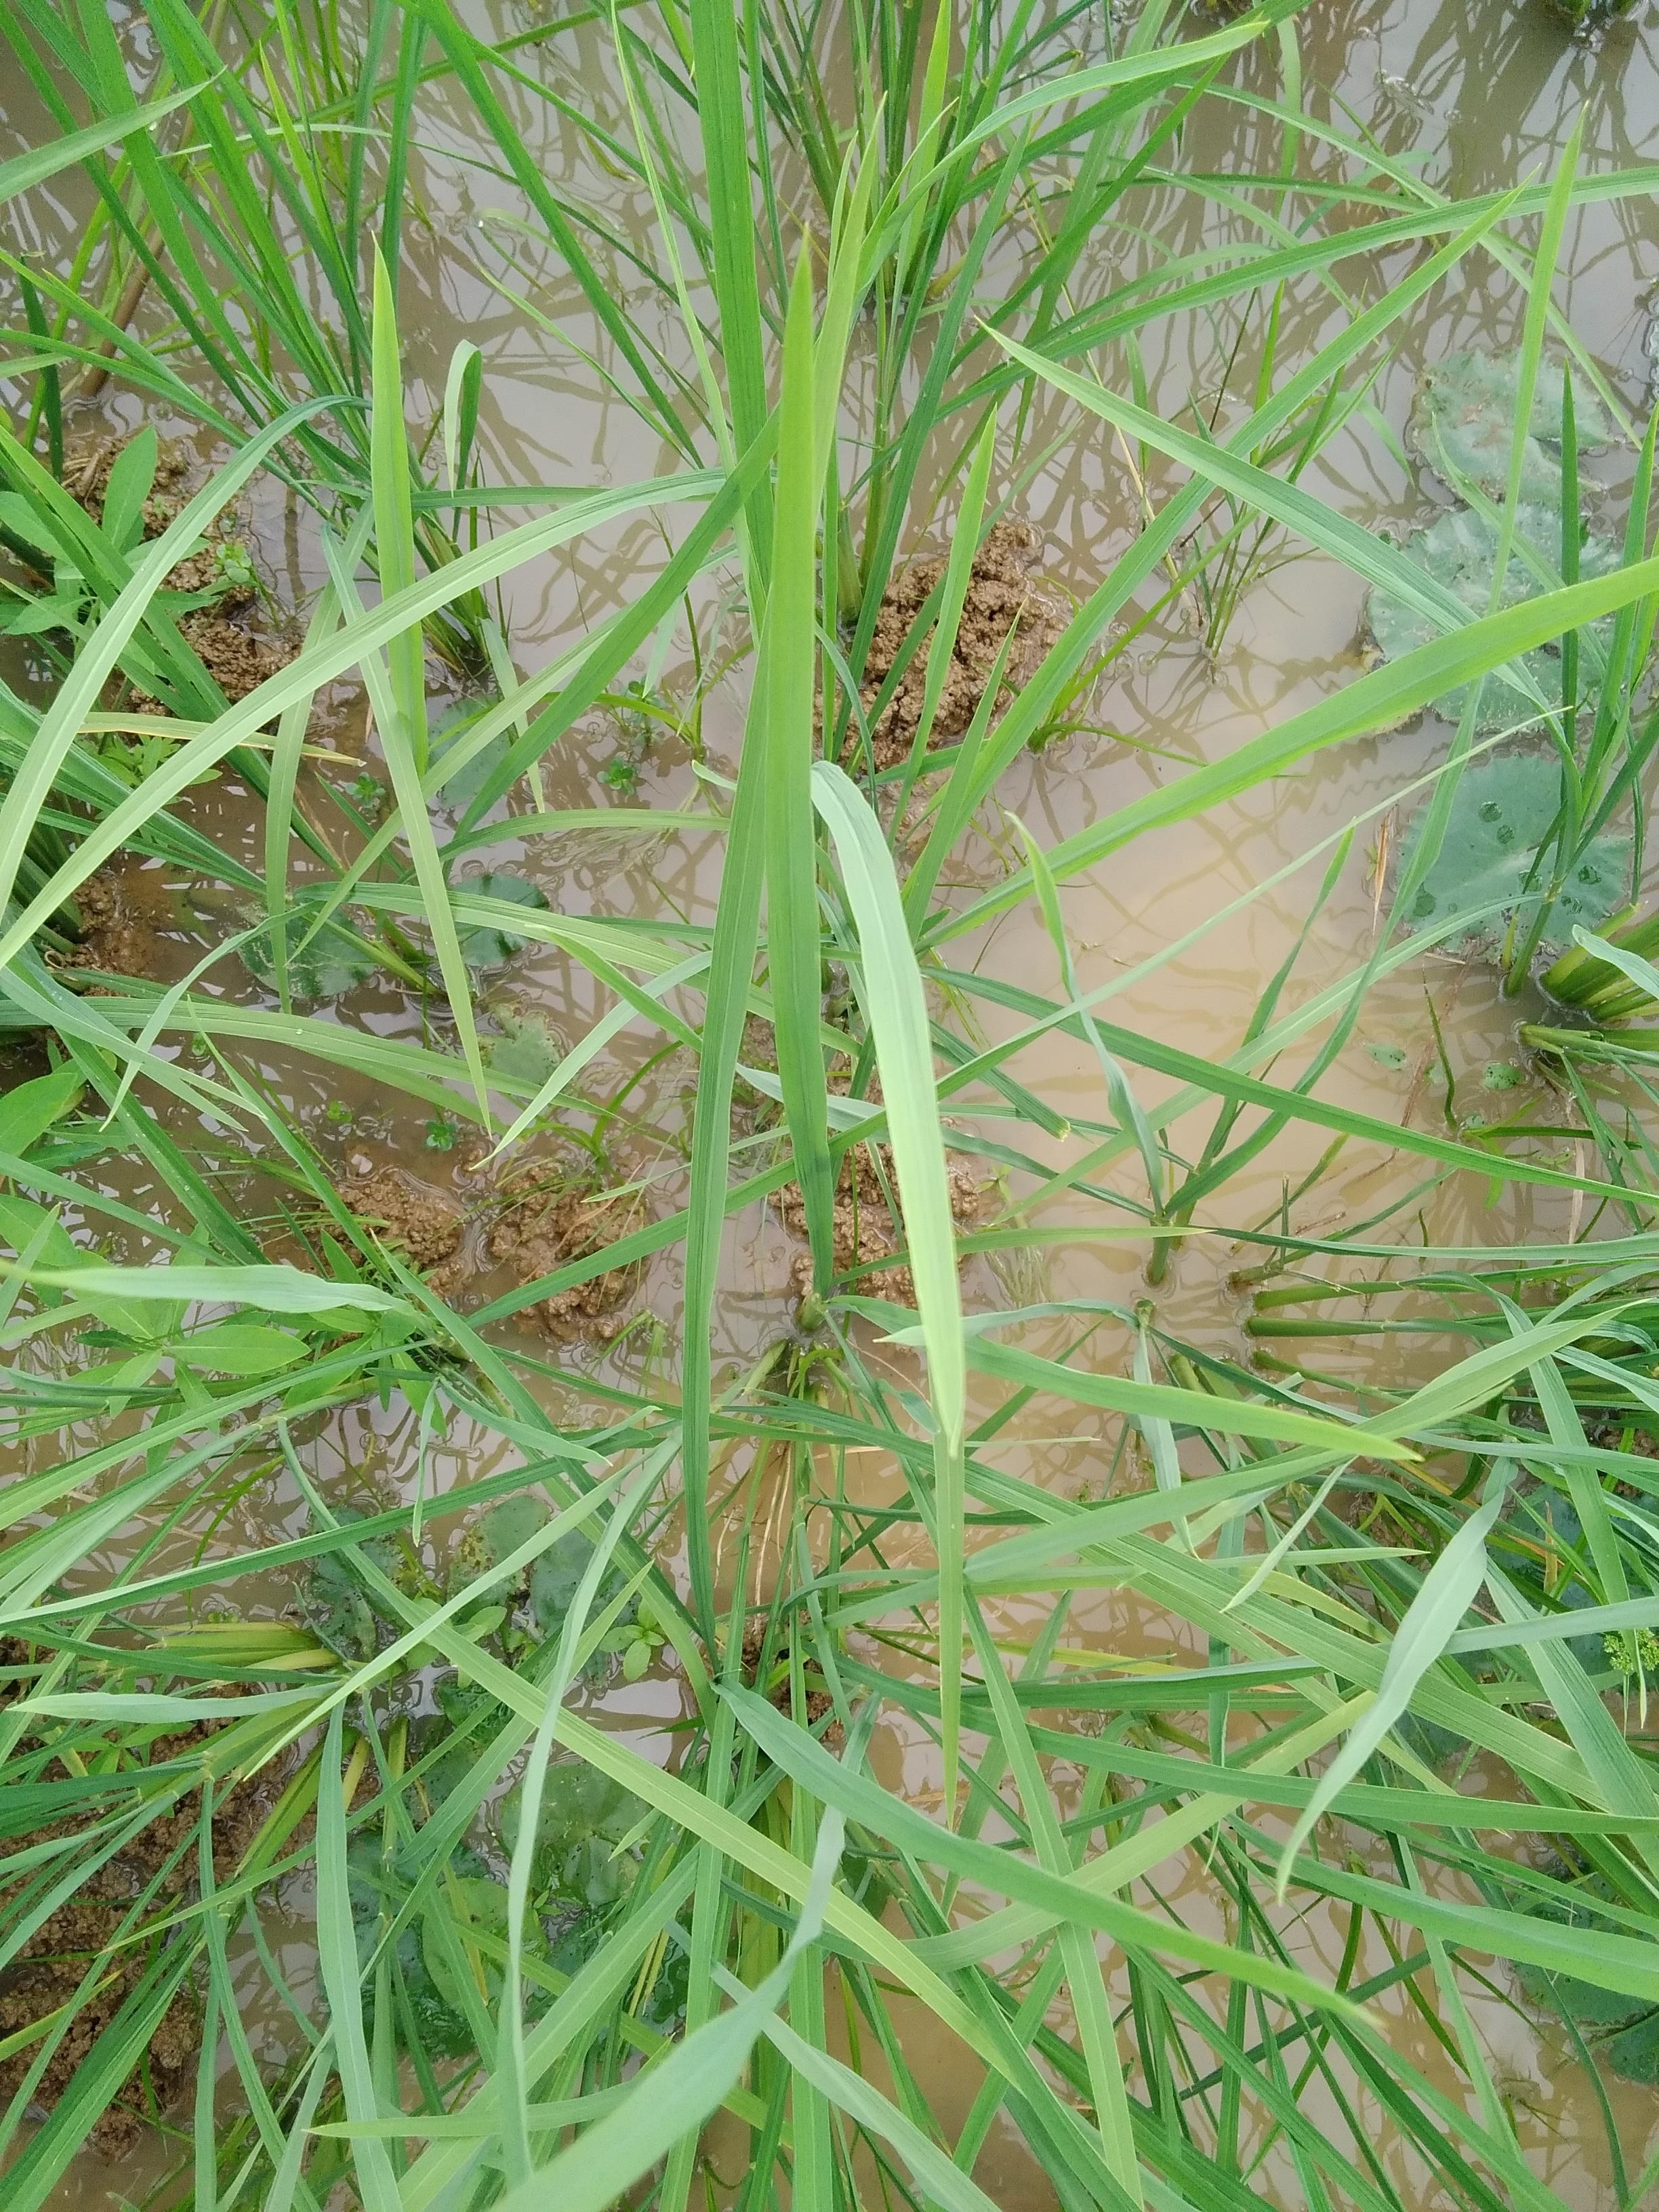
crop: rice
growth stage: vegetative
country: Nigeria
